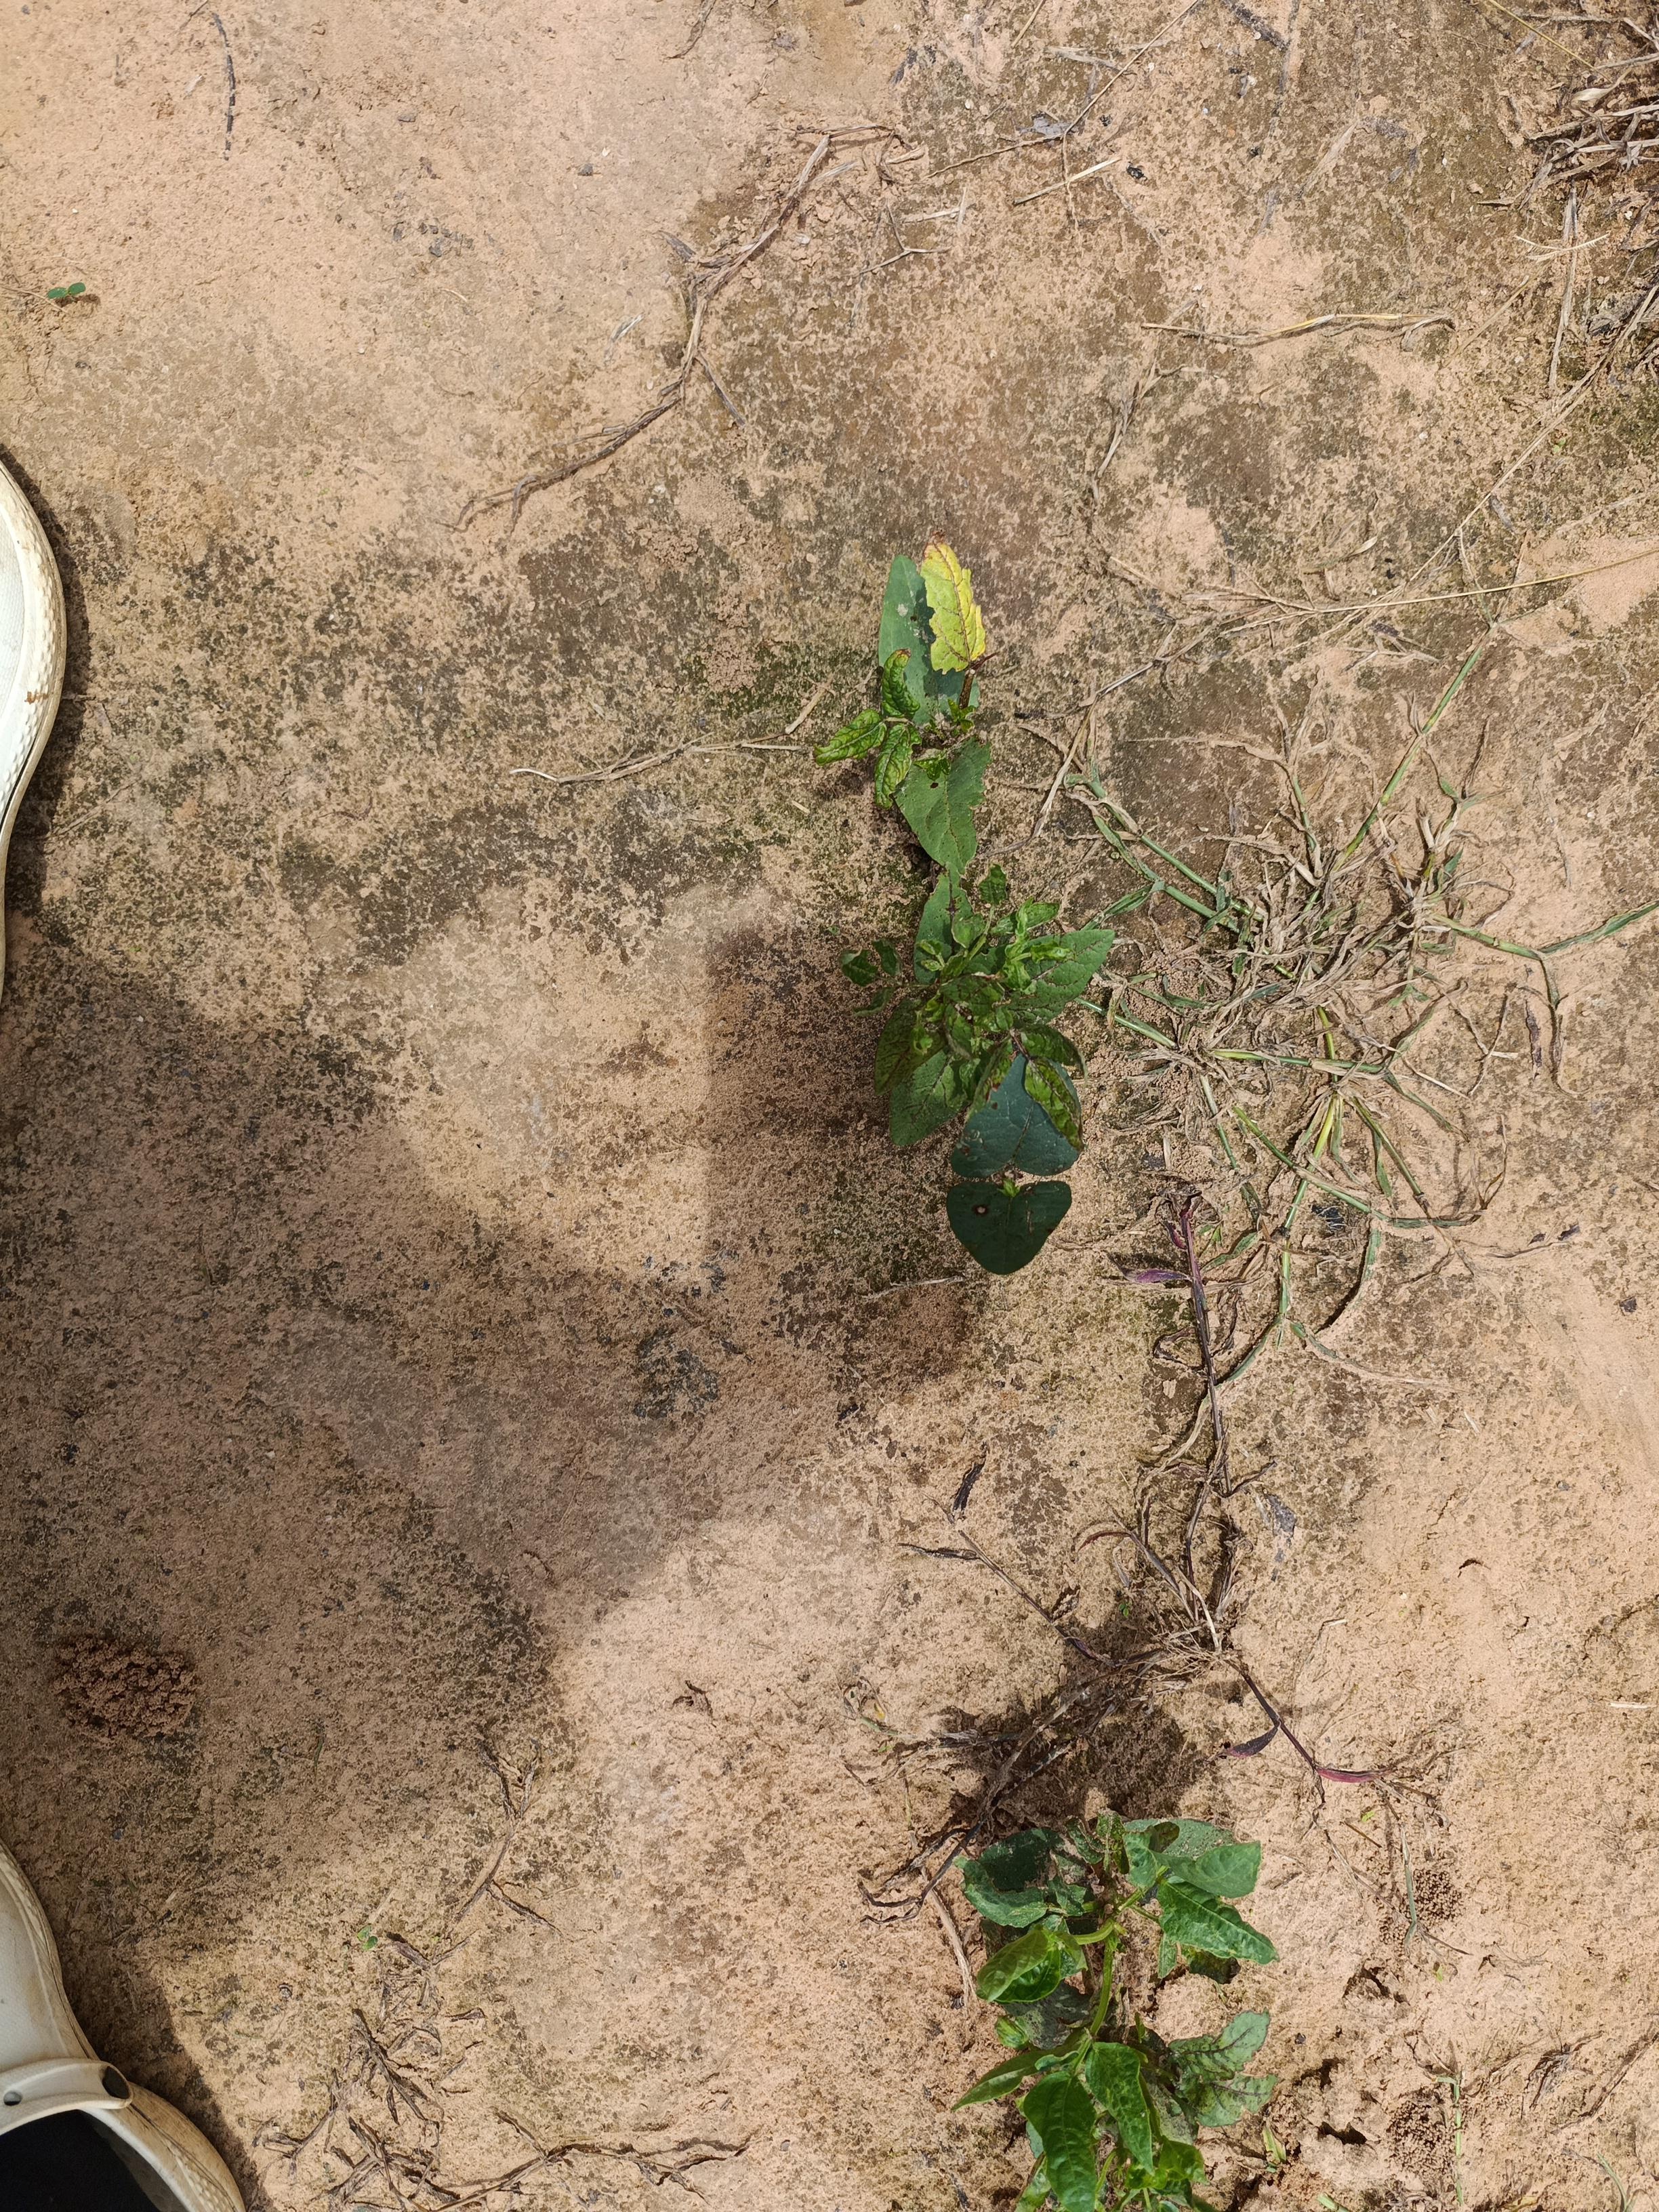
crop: cowpea
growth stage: emergence
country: Nigeria
